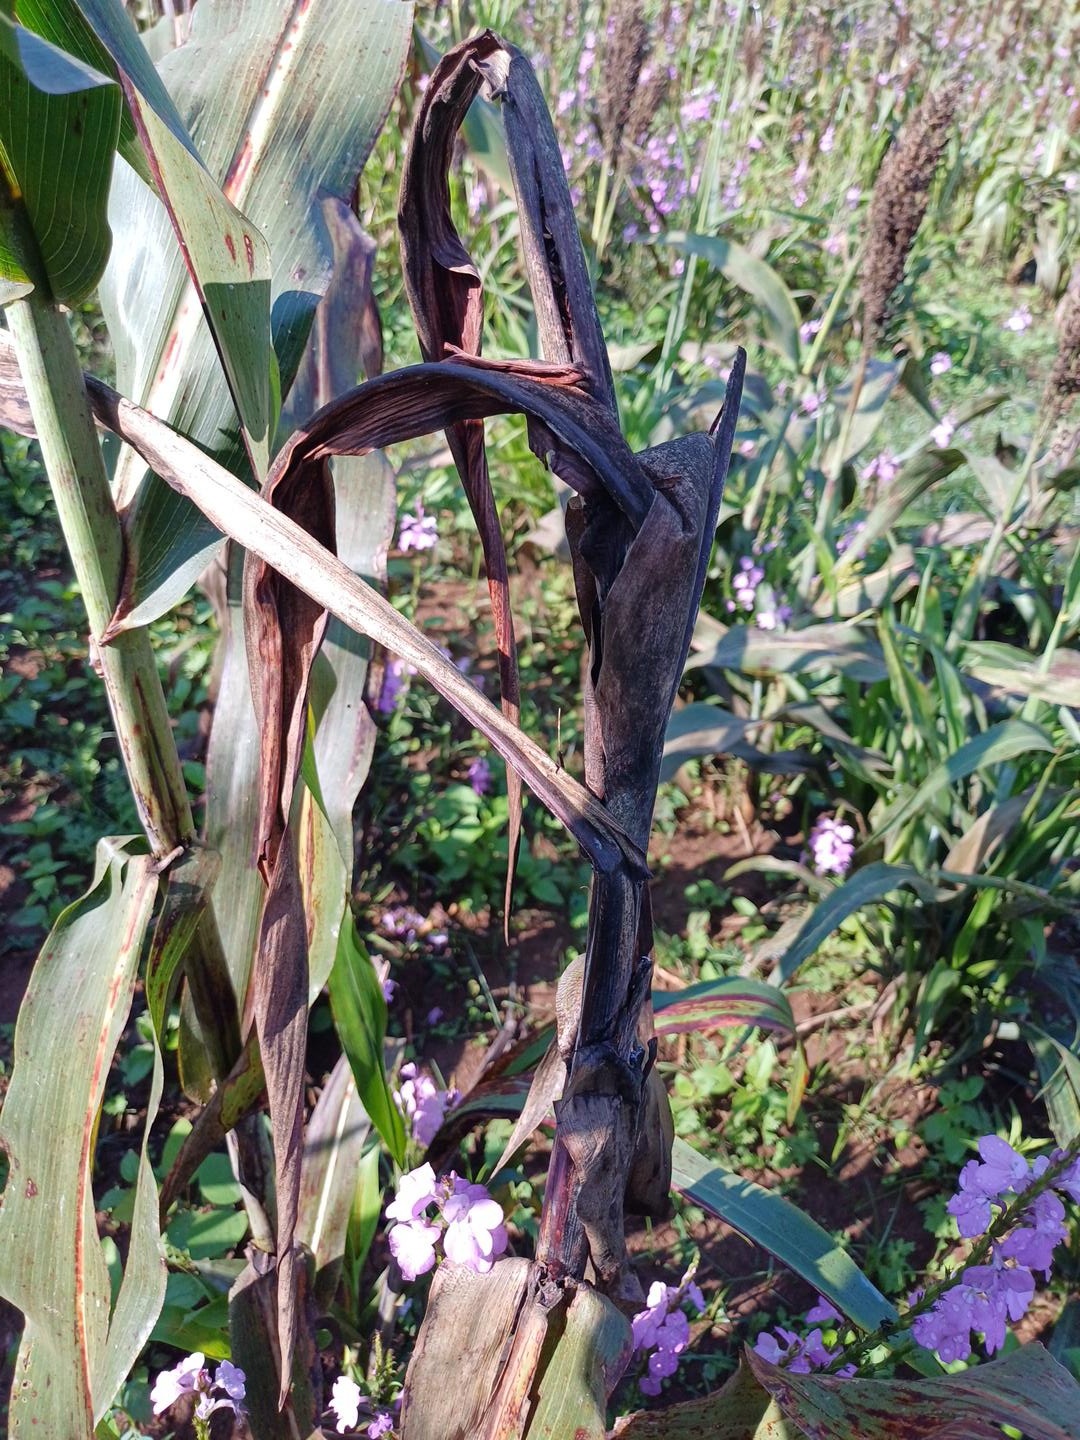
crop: sorghum
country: Kenya
